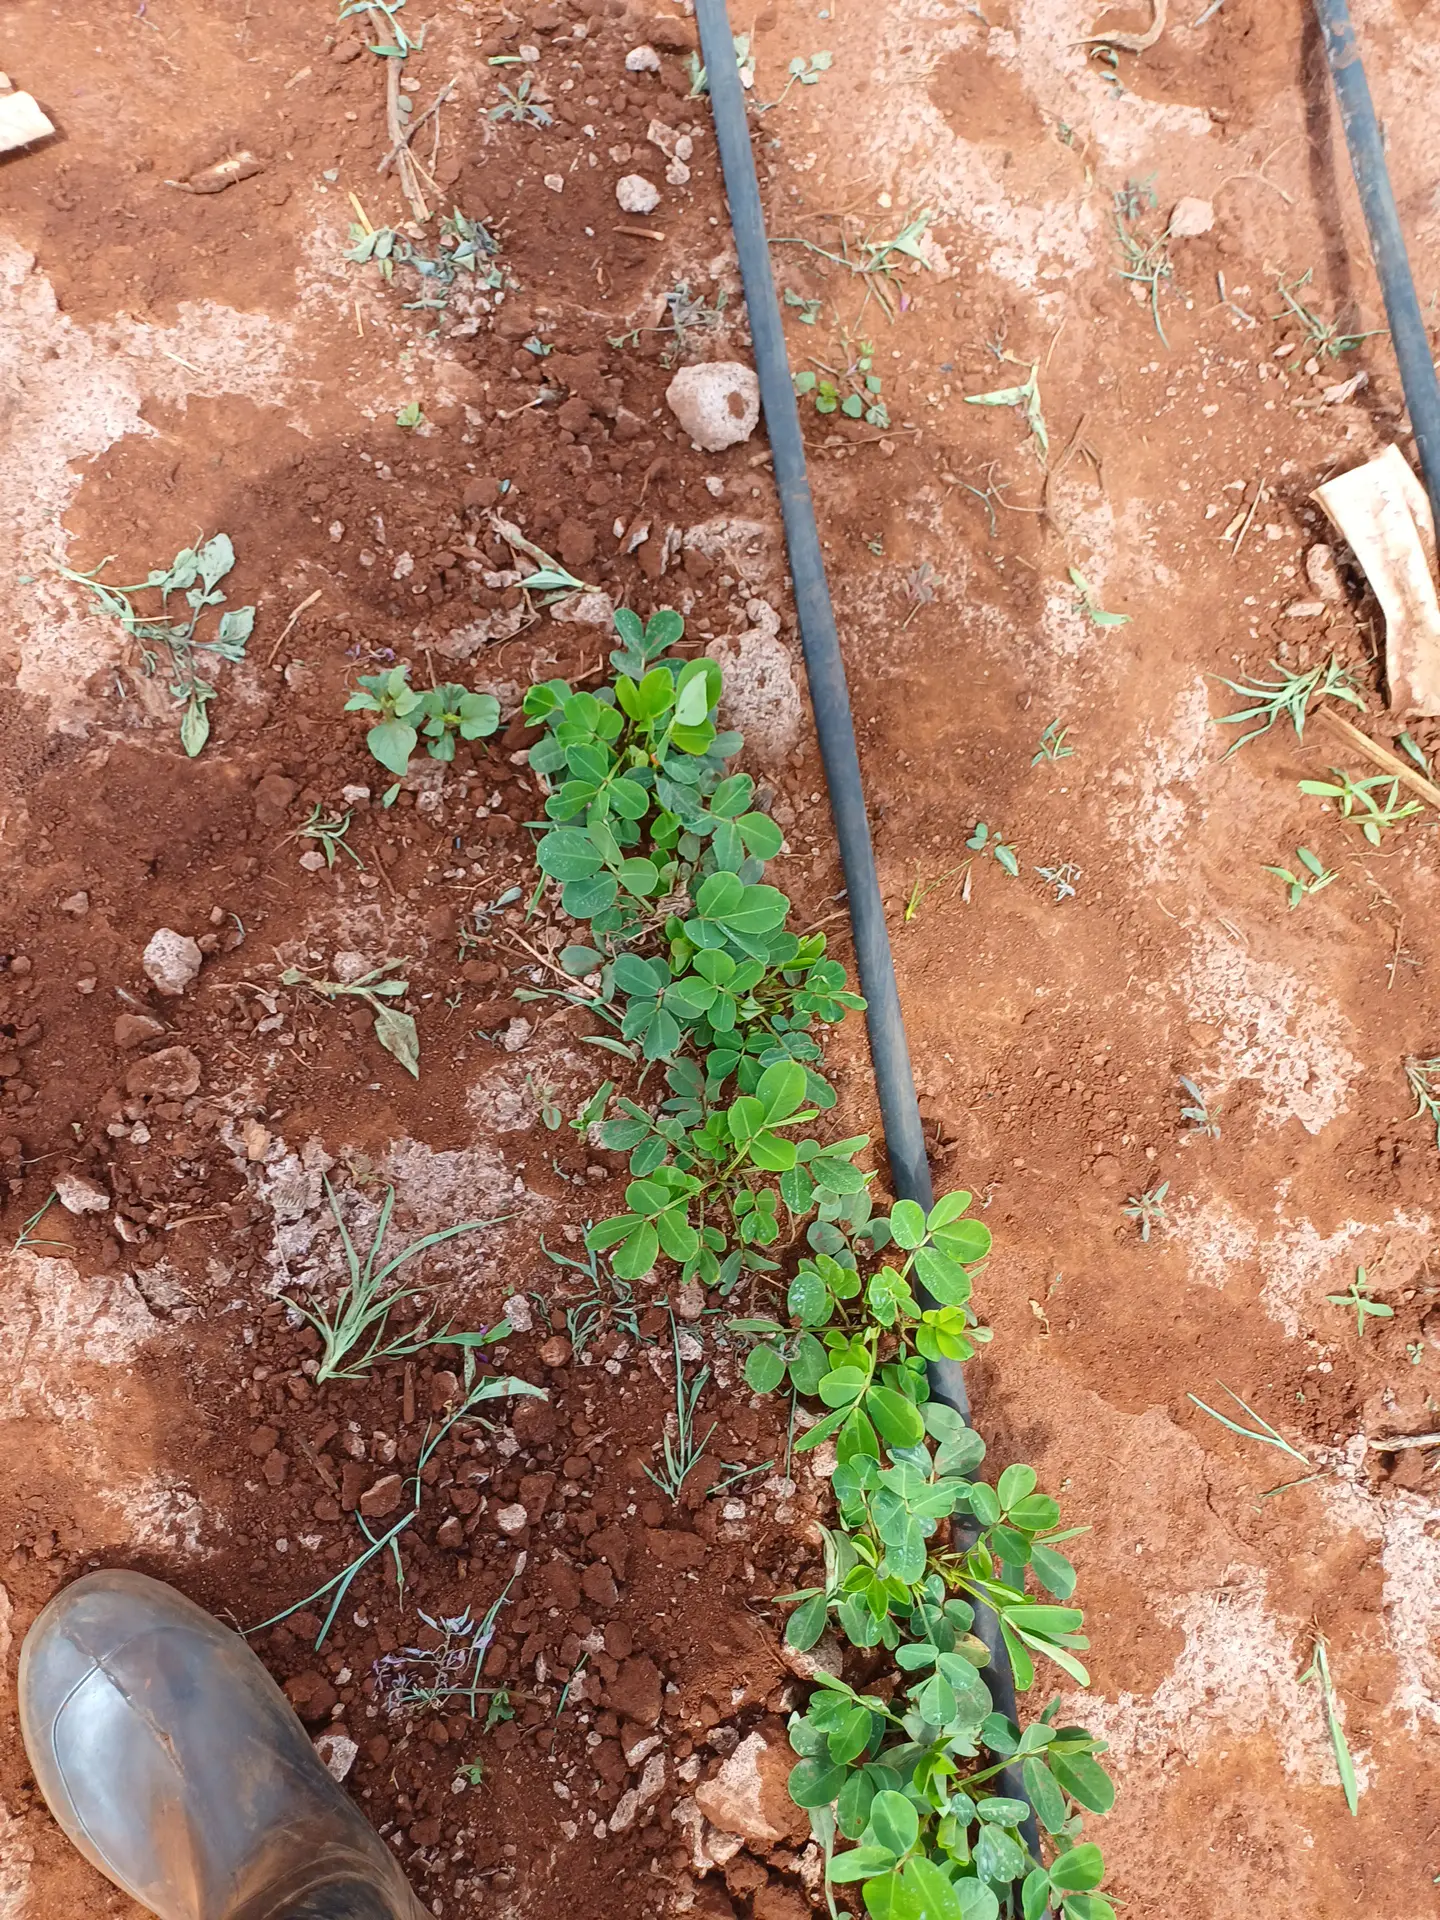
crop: groundnut
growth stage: vegetative
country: Kenya
